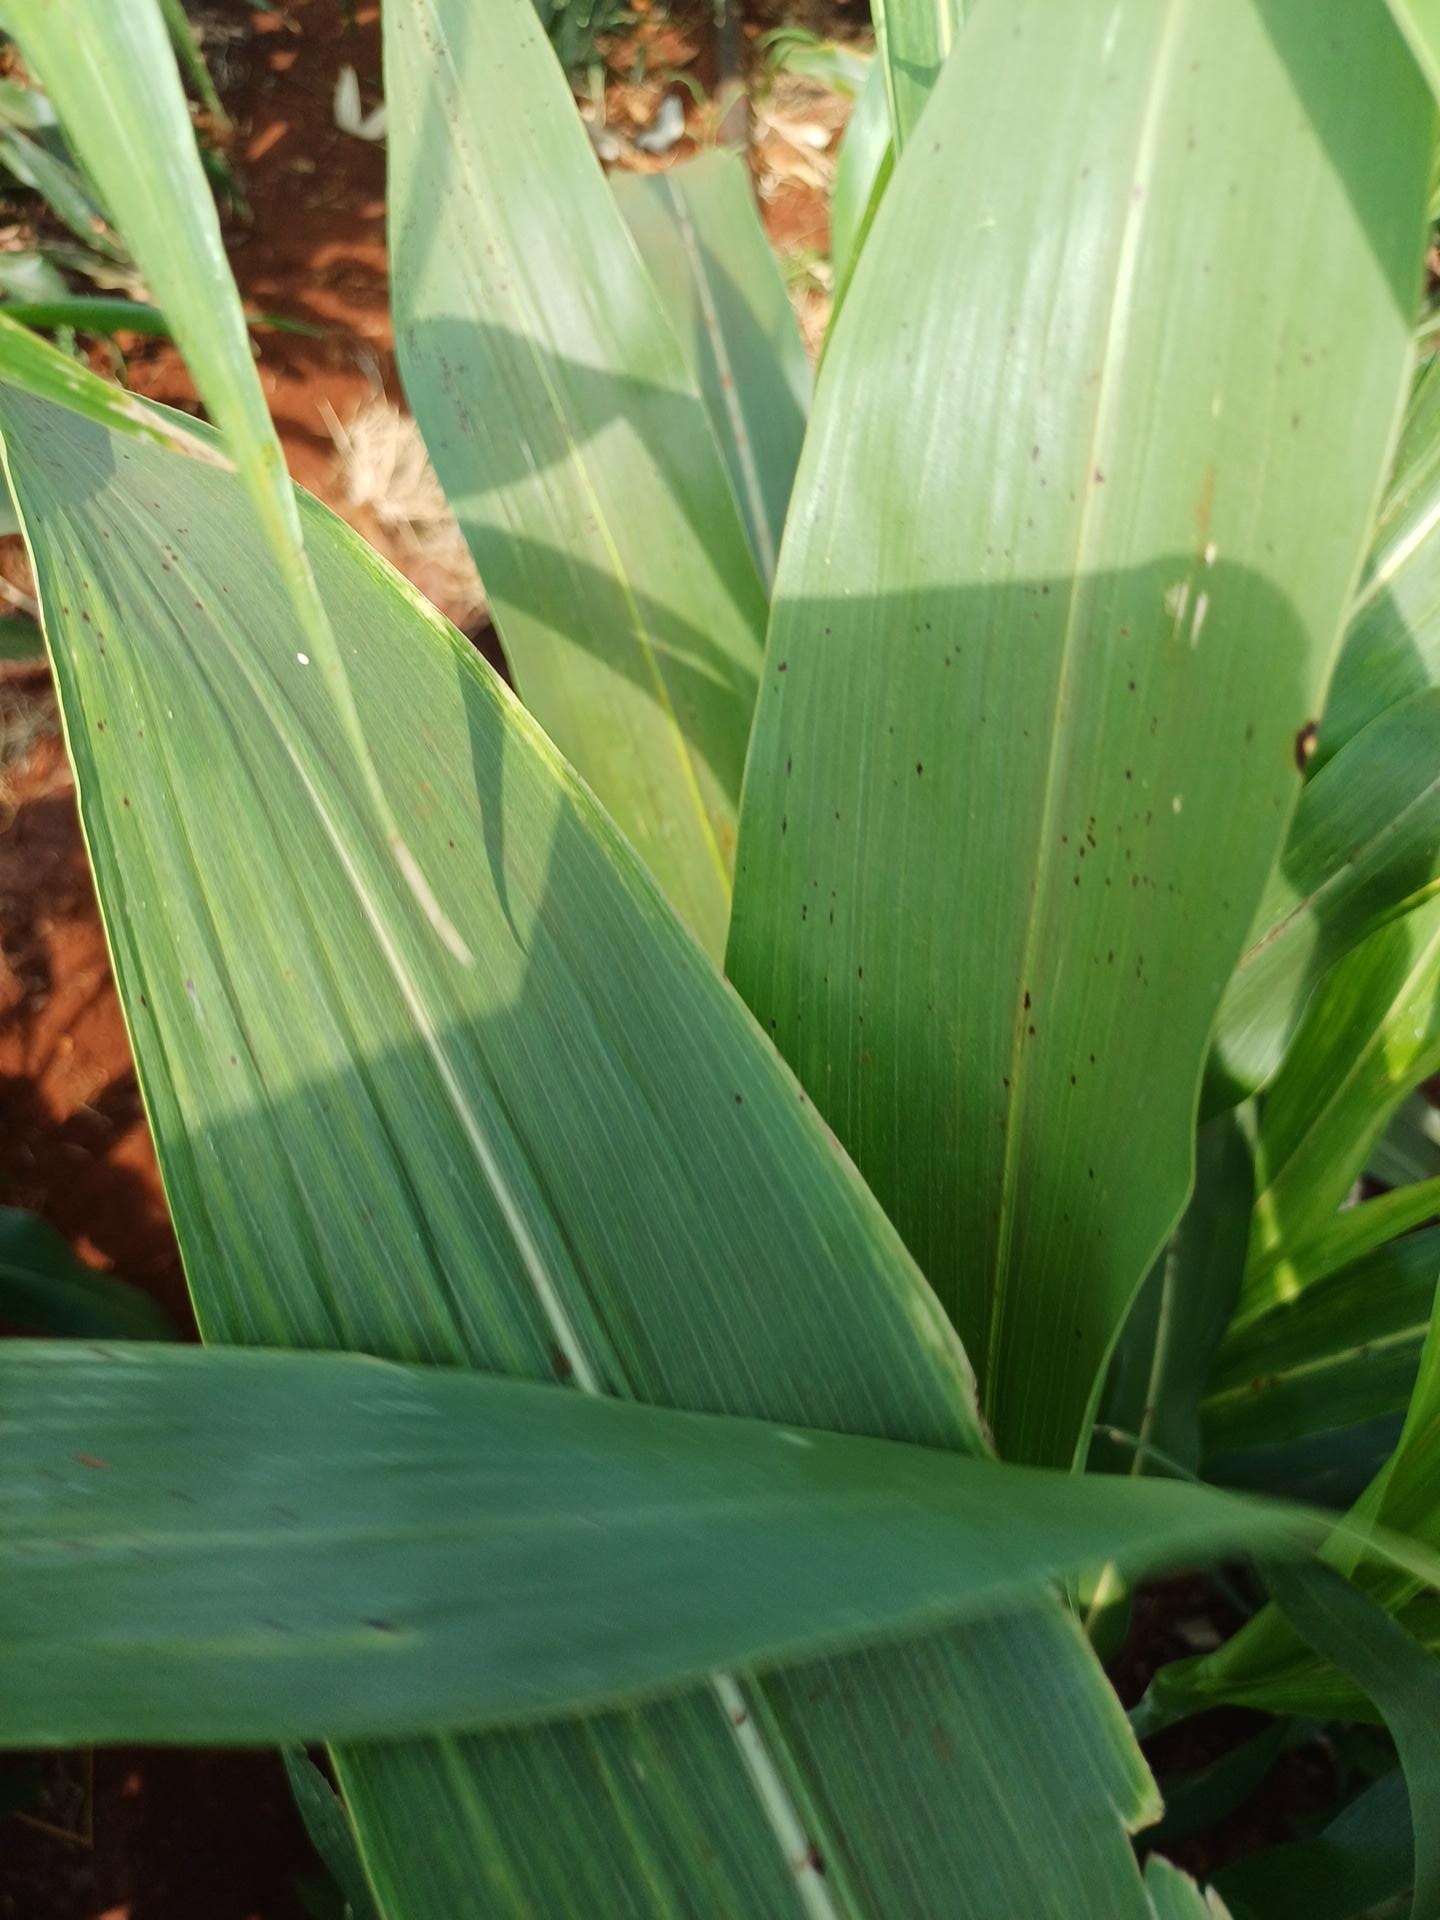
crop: sorghum
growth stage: vegetative
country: Kenya
